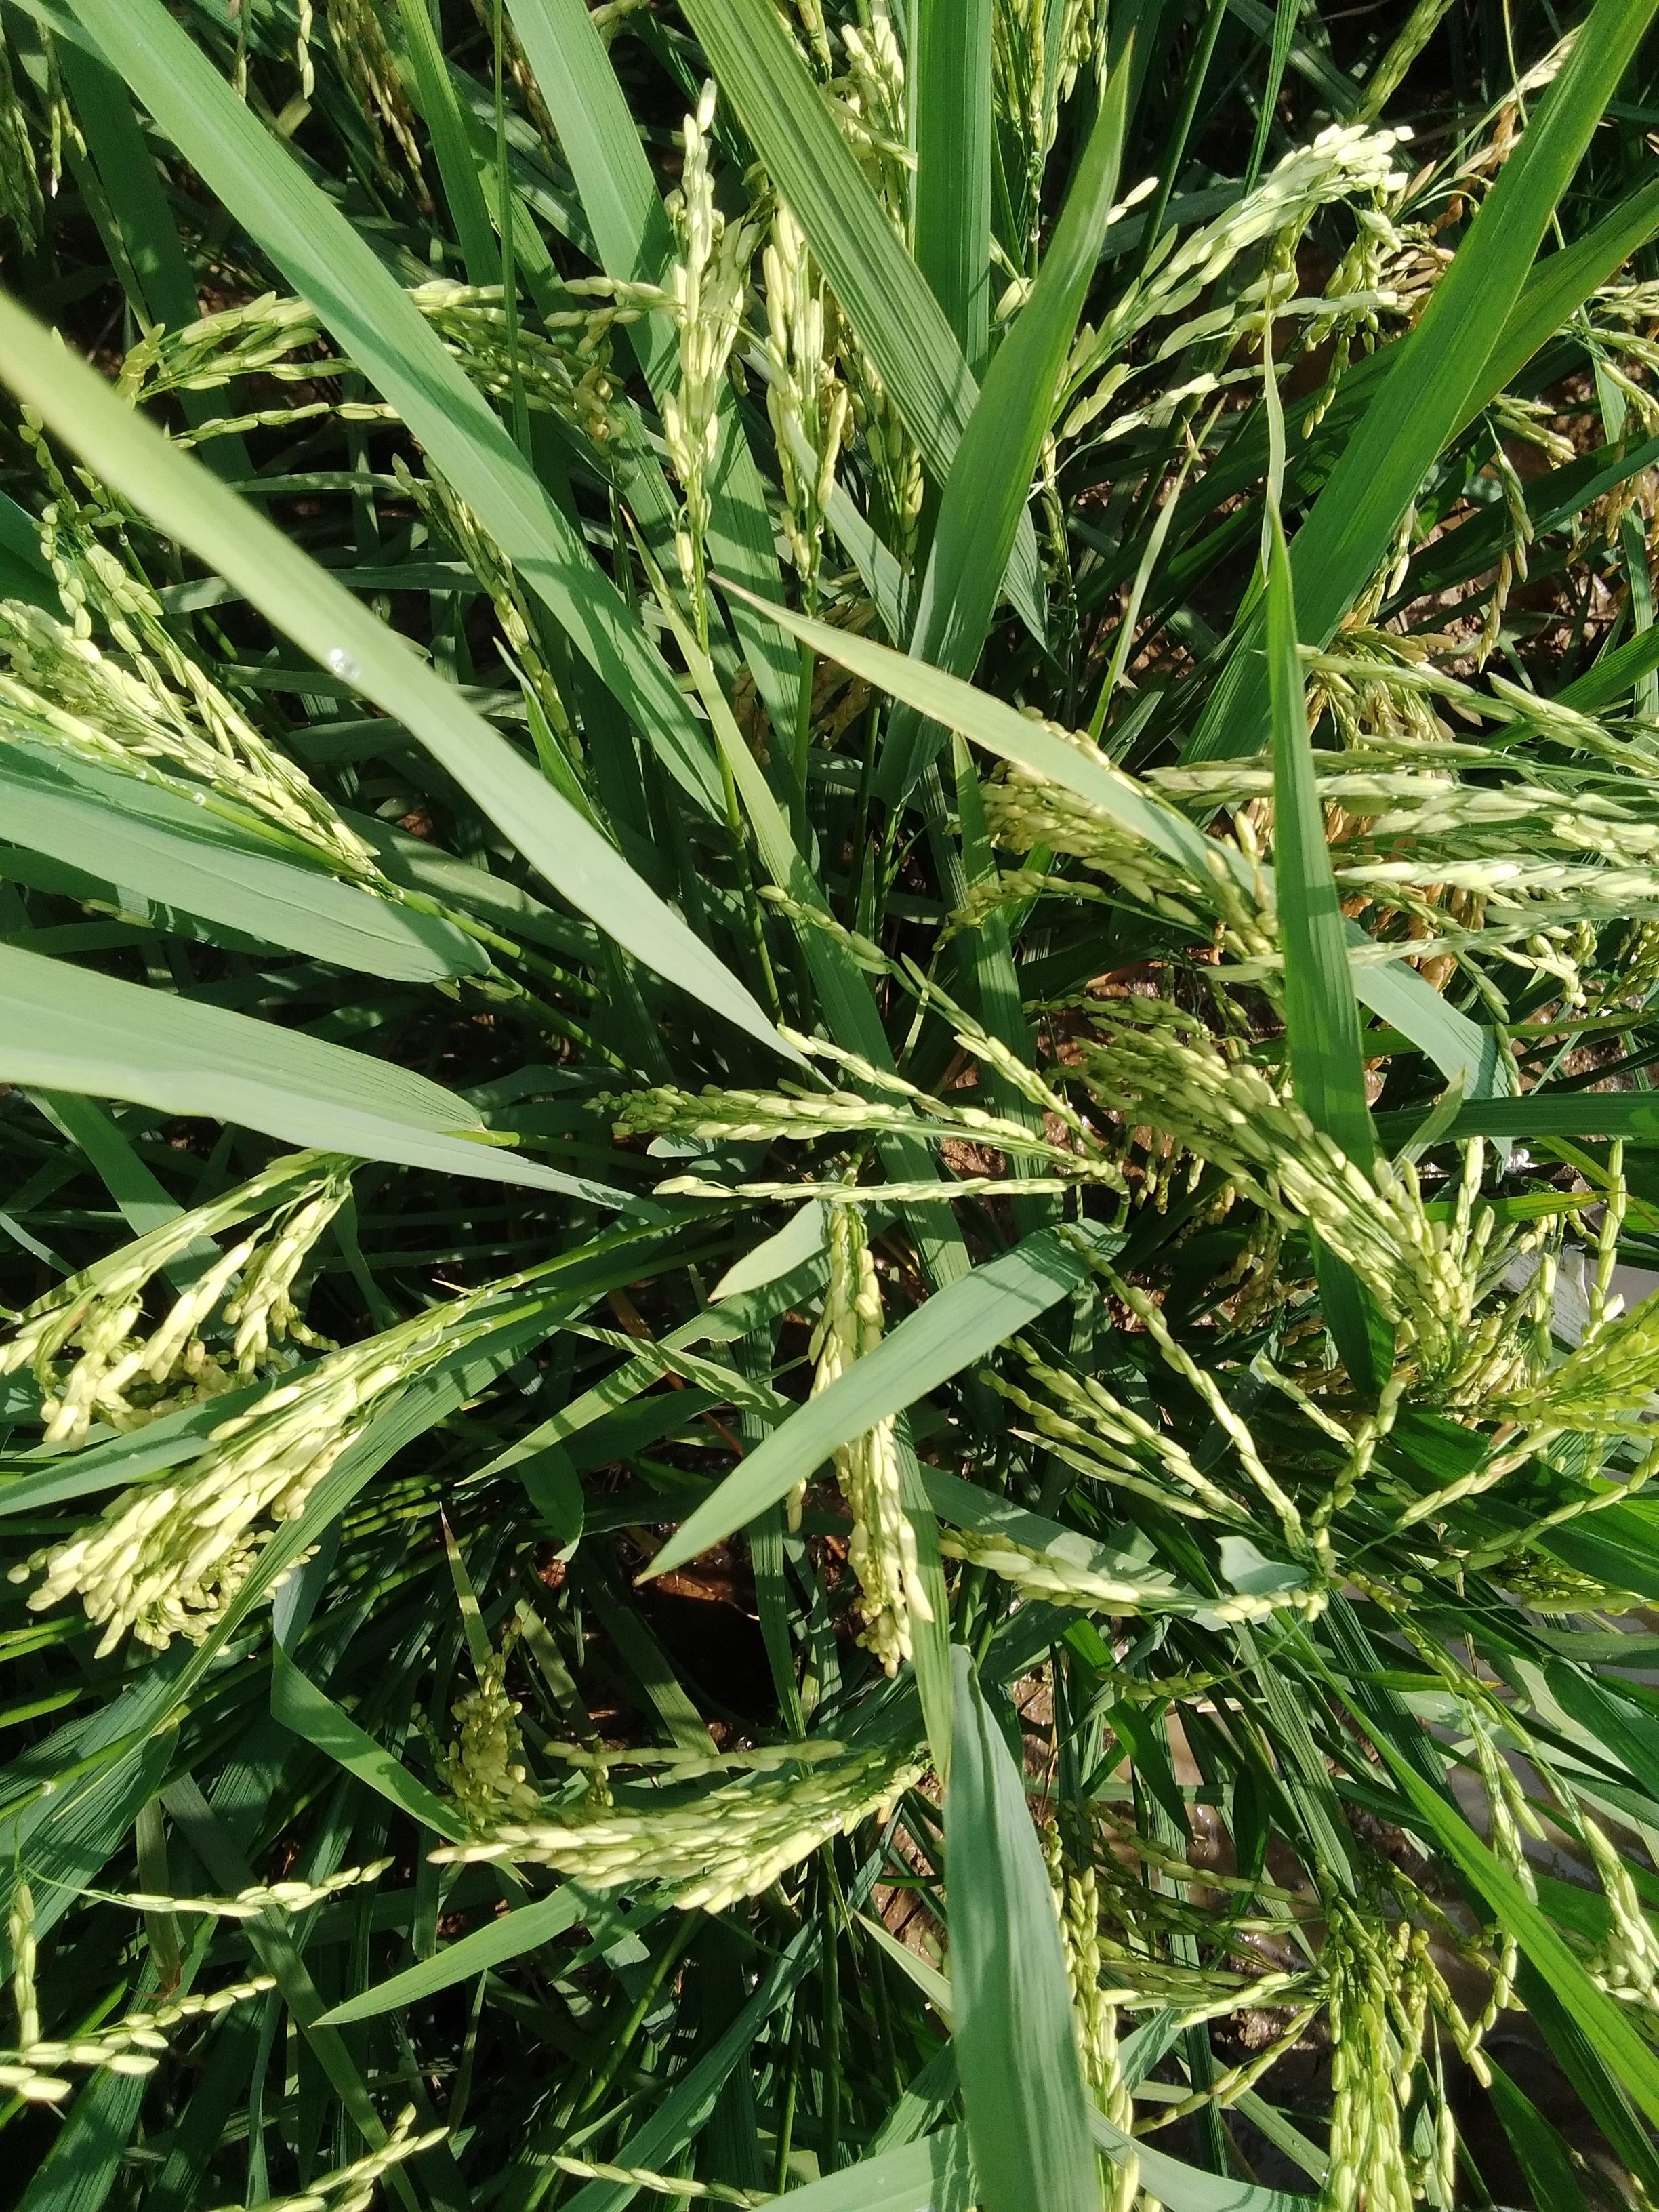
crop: rice
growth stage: ripening
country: Nigeria
